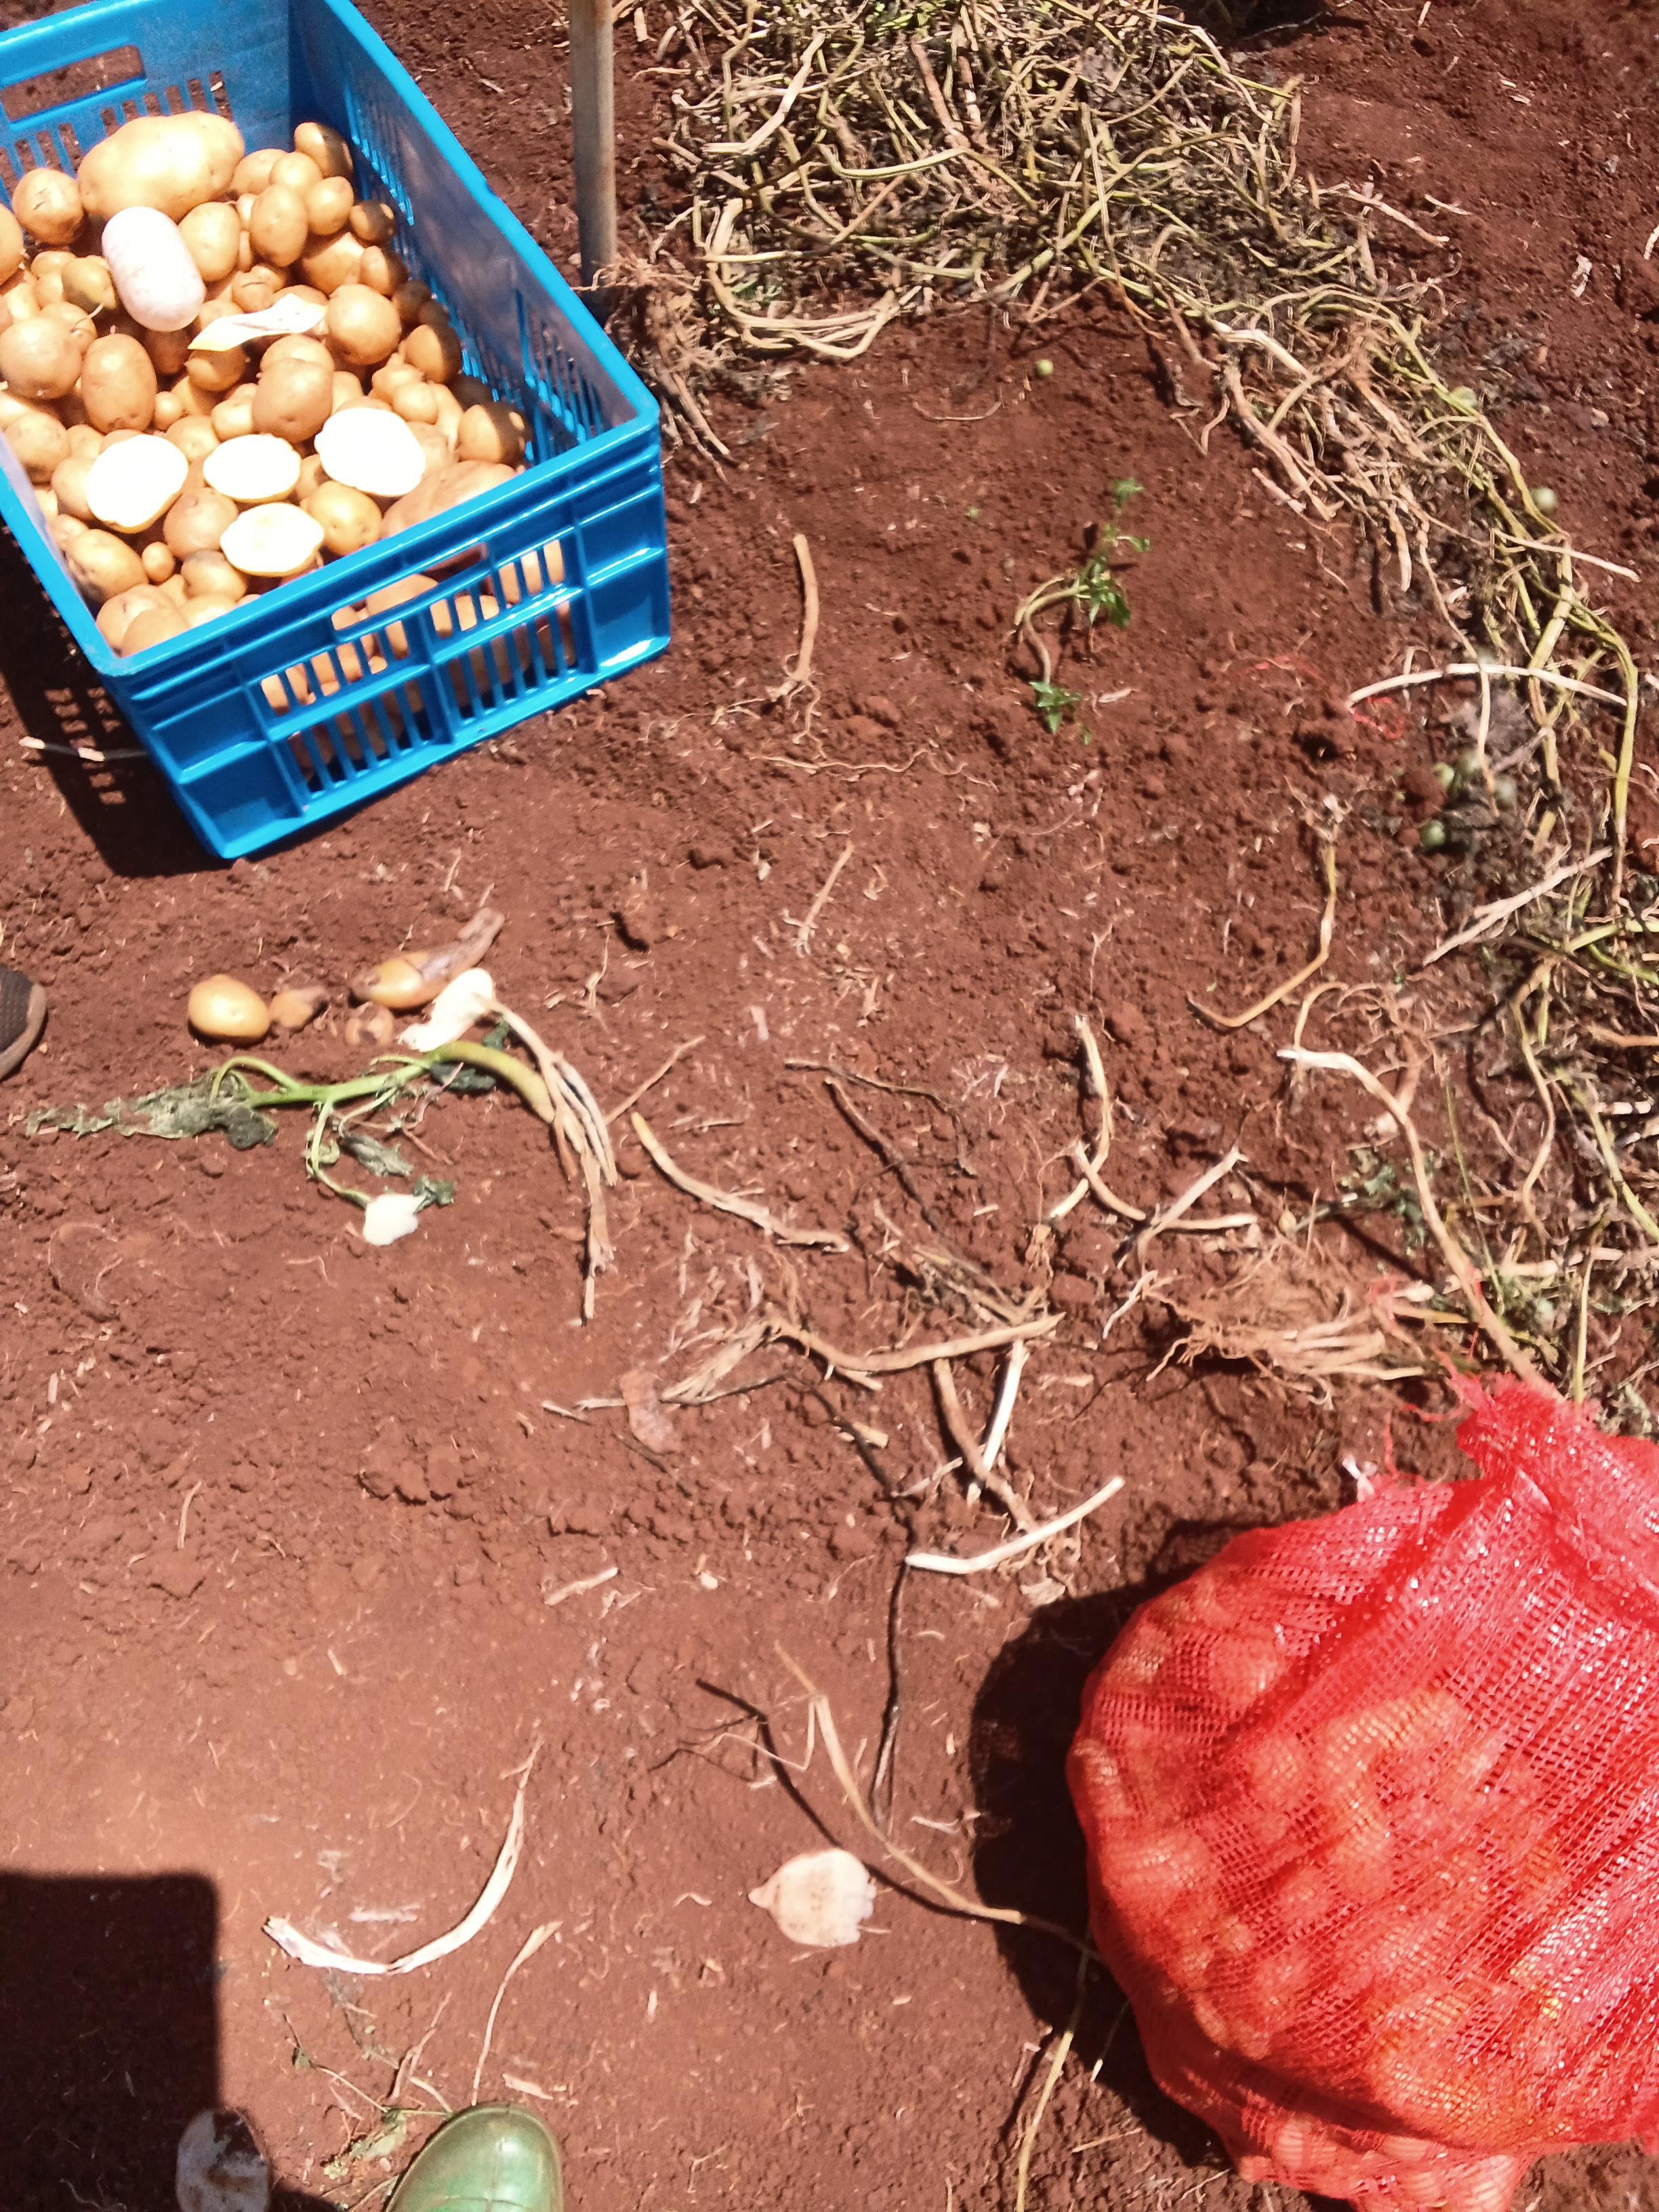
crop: potato
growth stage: harvest
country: Kenya
